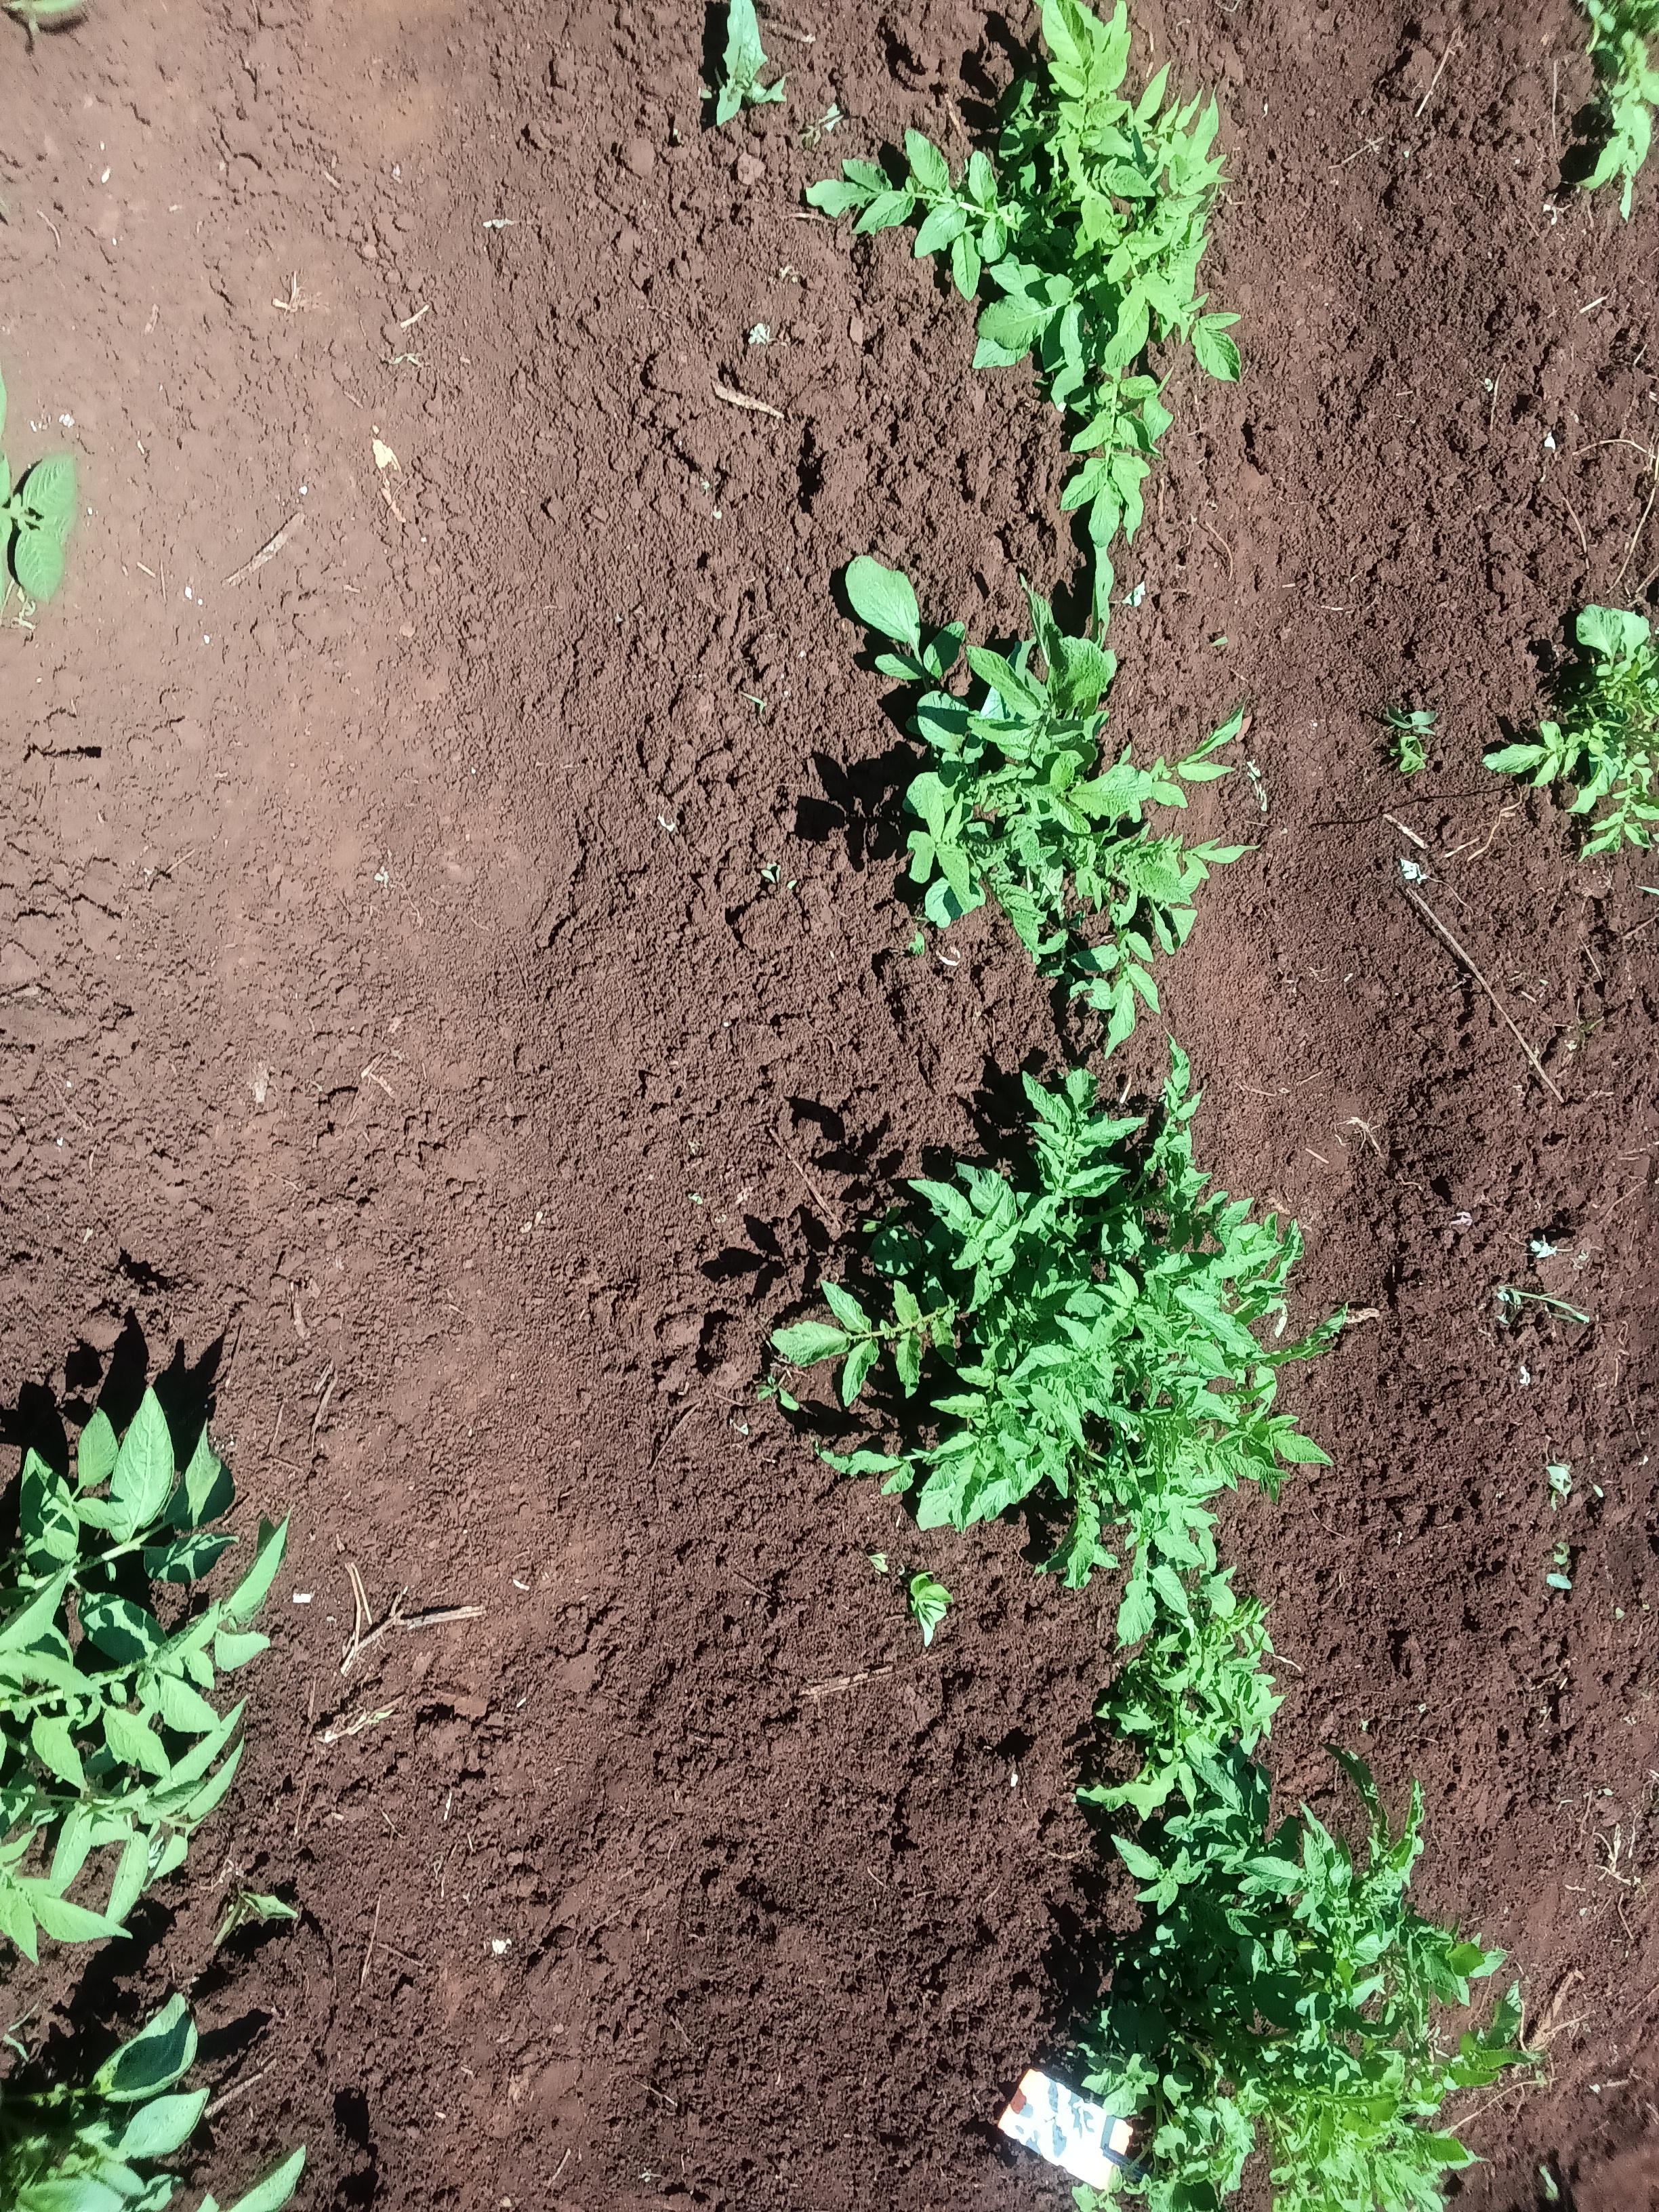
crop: potato
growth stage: vegetative
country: Kenya
